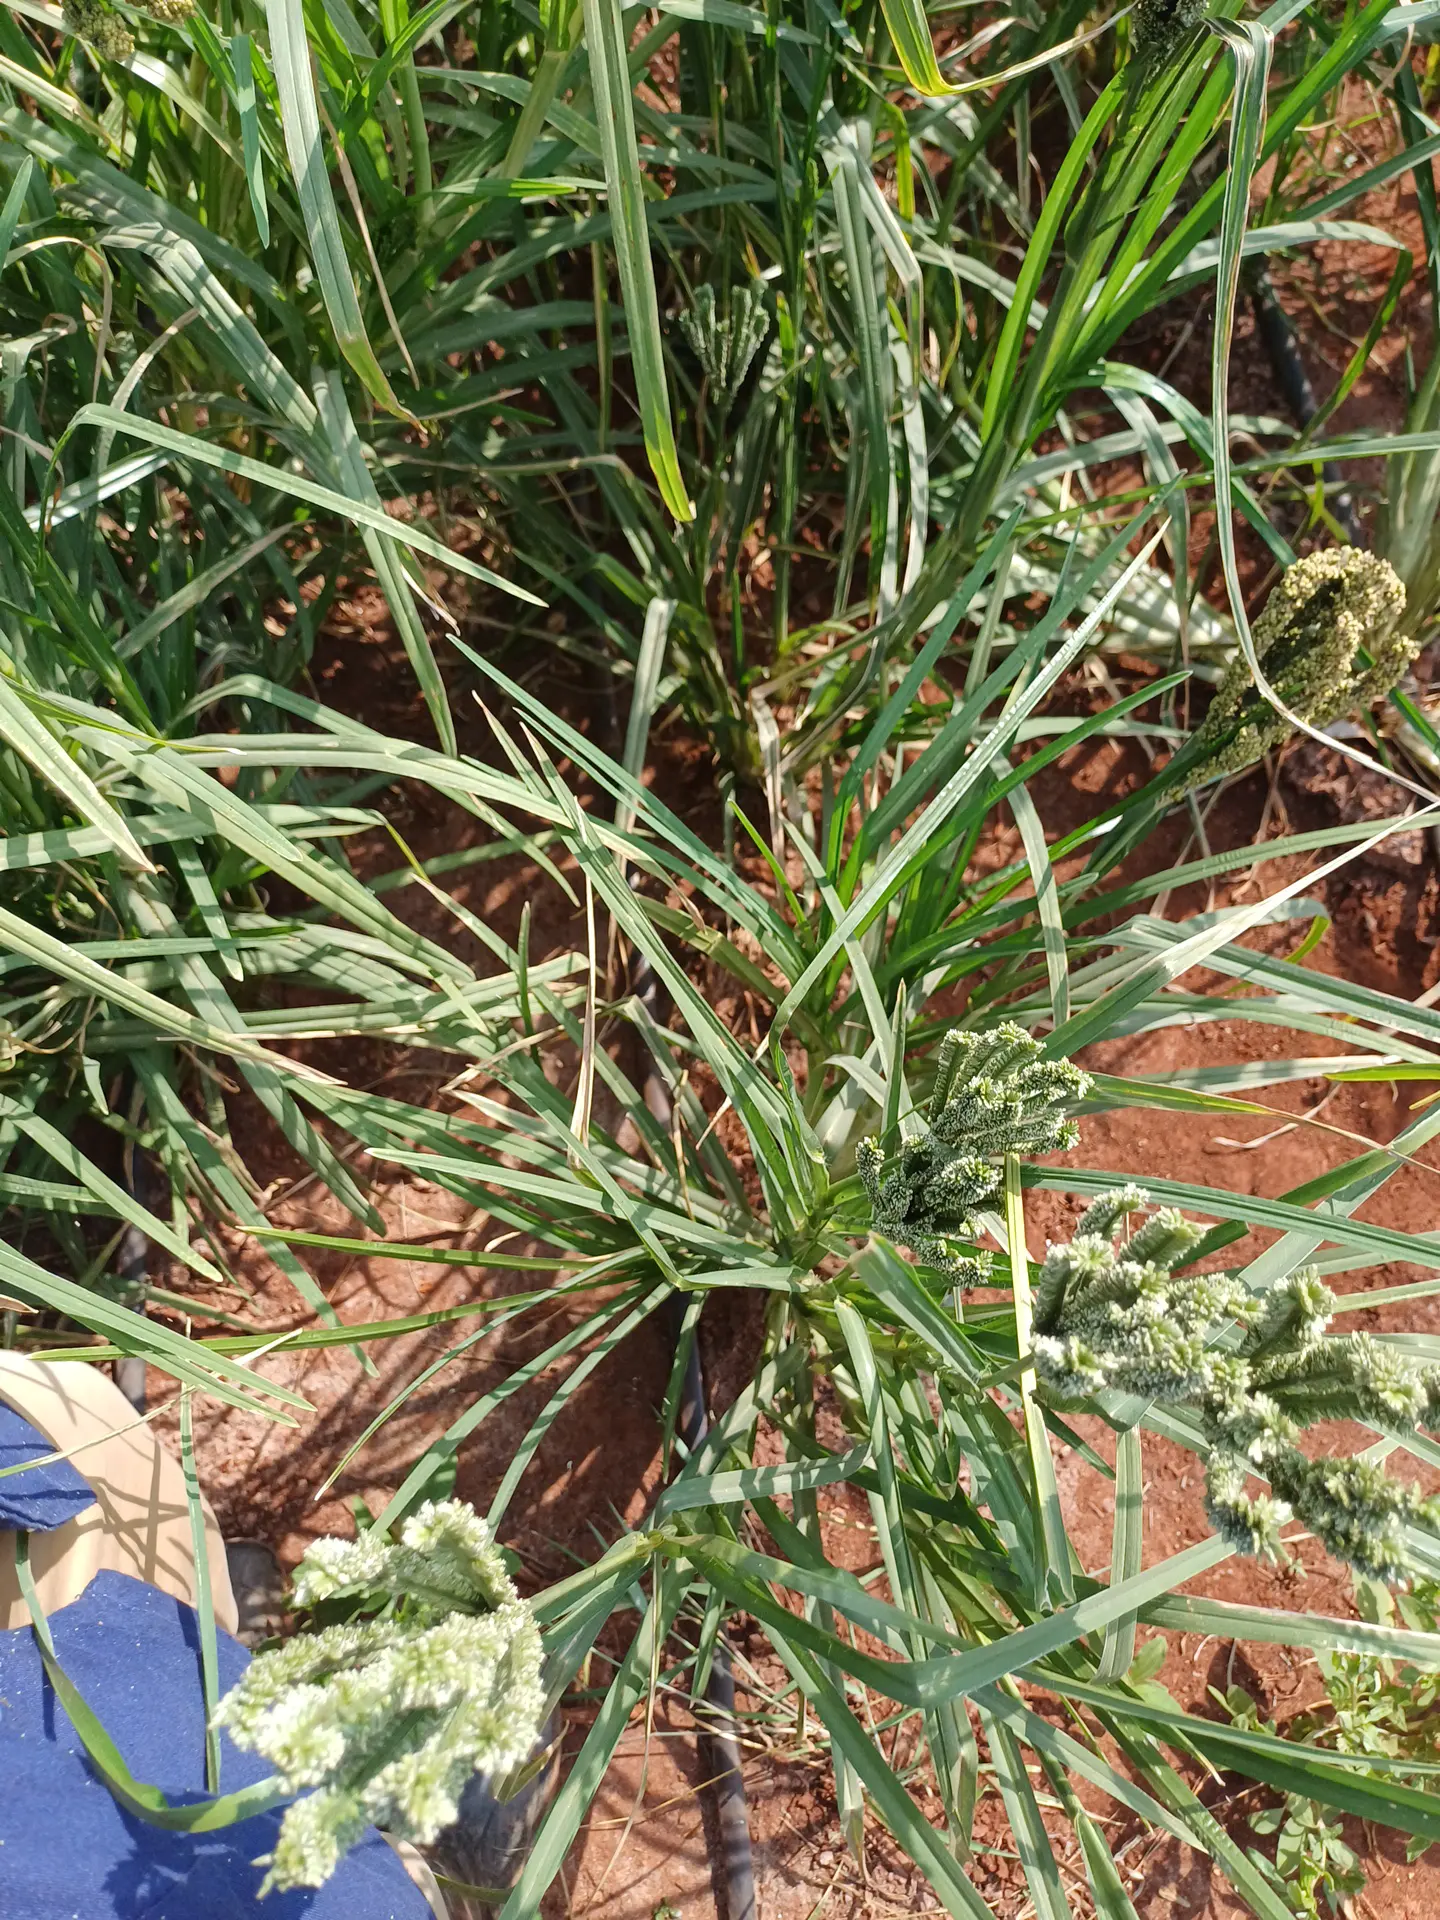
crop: finger millet
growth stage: filling grain
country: Kenya
